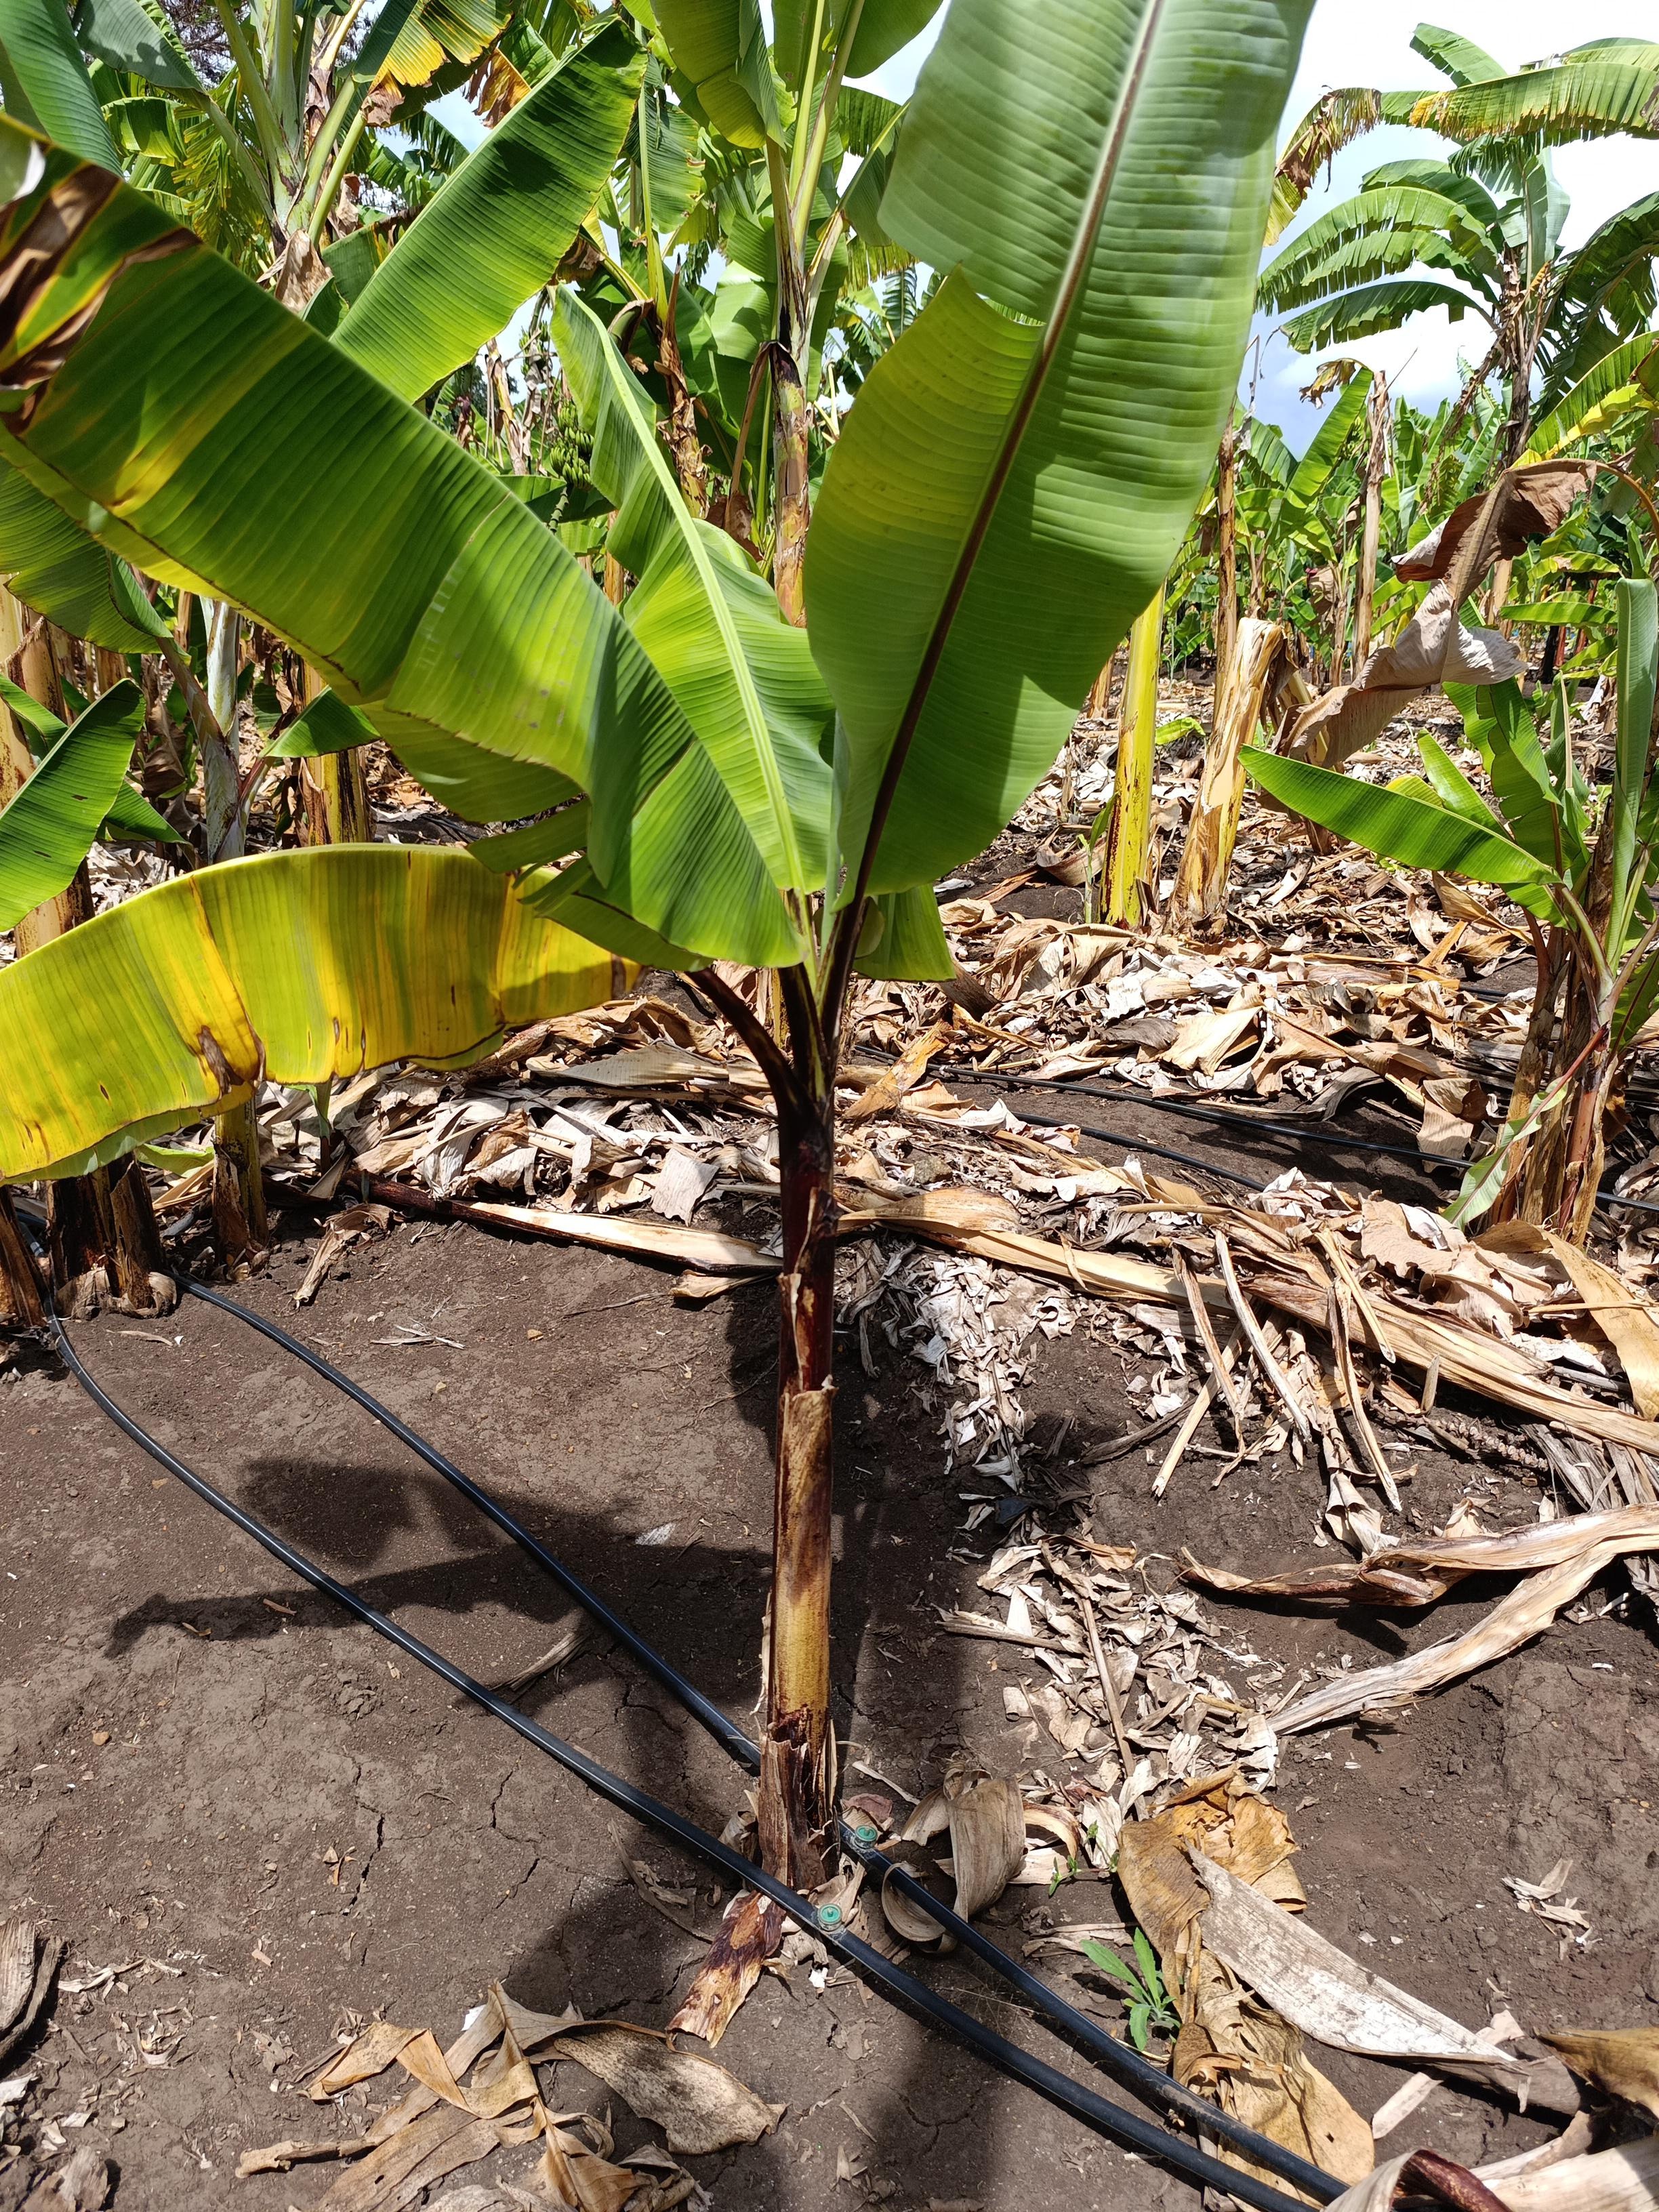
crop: banana
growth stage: vegetative
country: Tanzania
